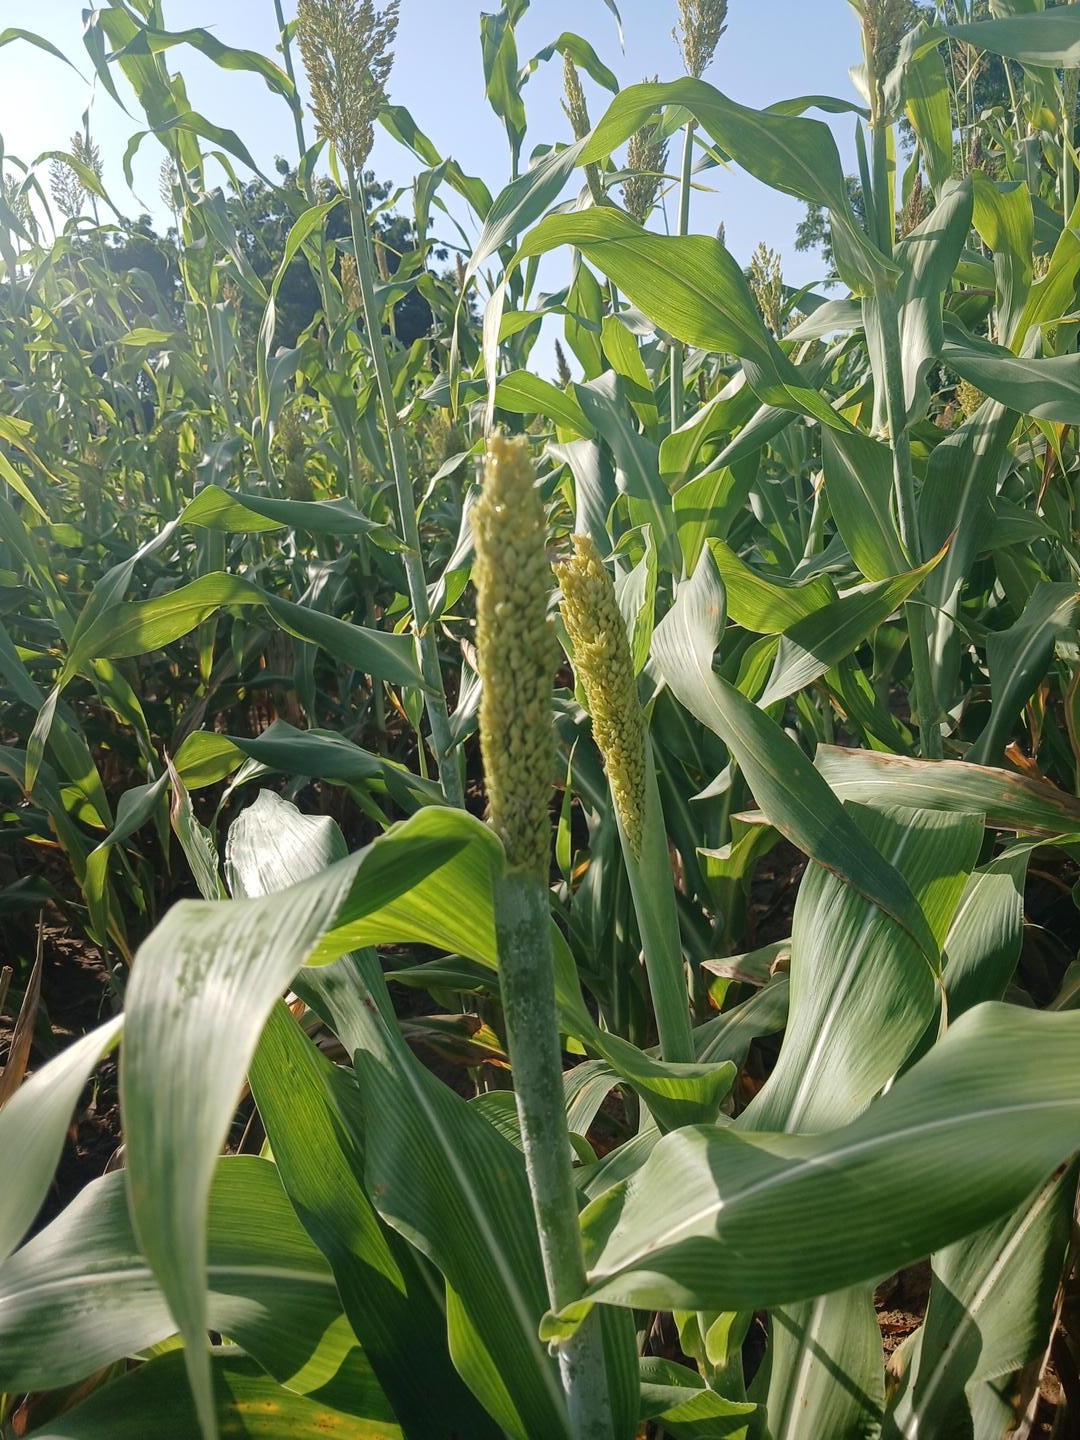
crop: sorghum
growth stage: heading tuber
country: Senegal
